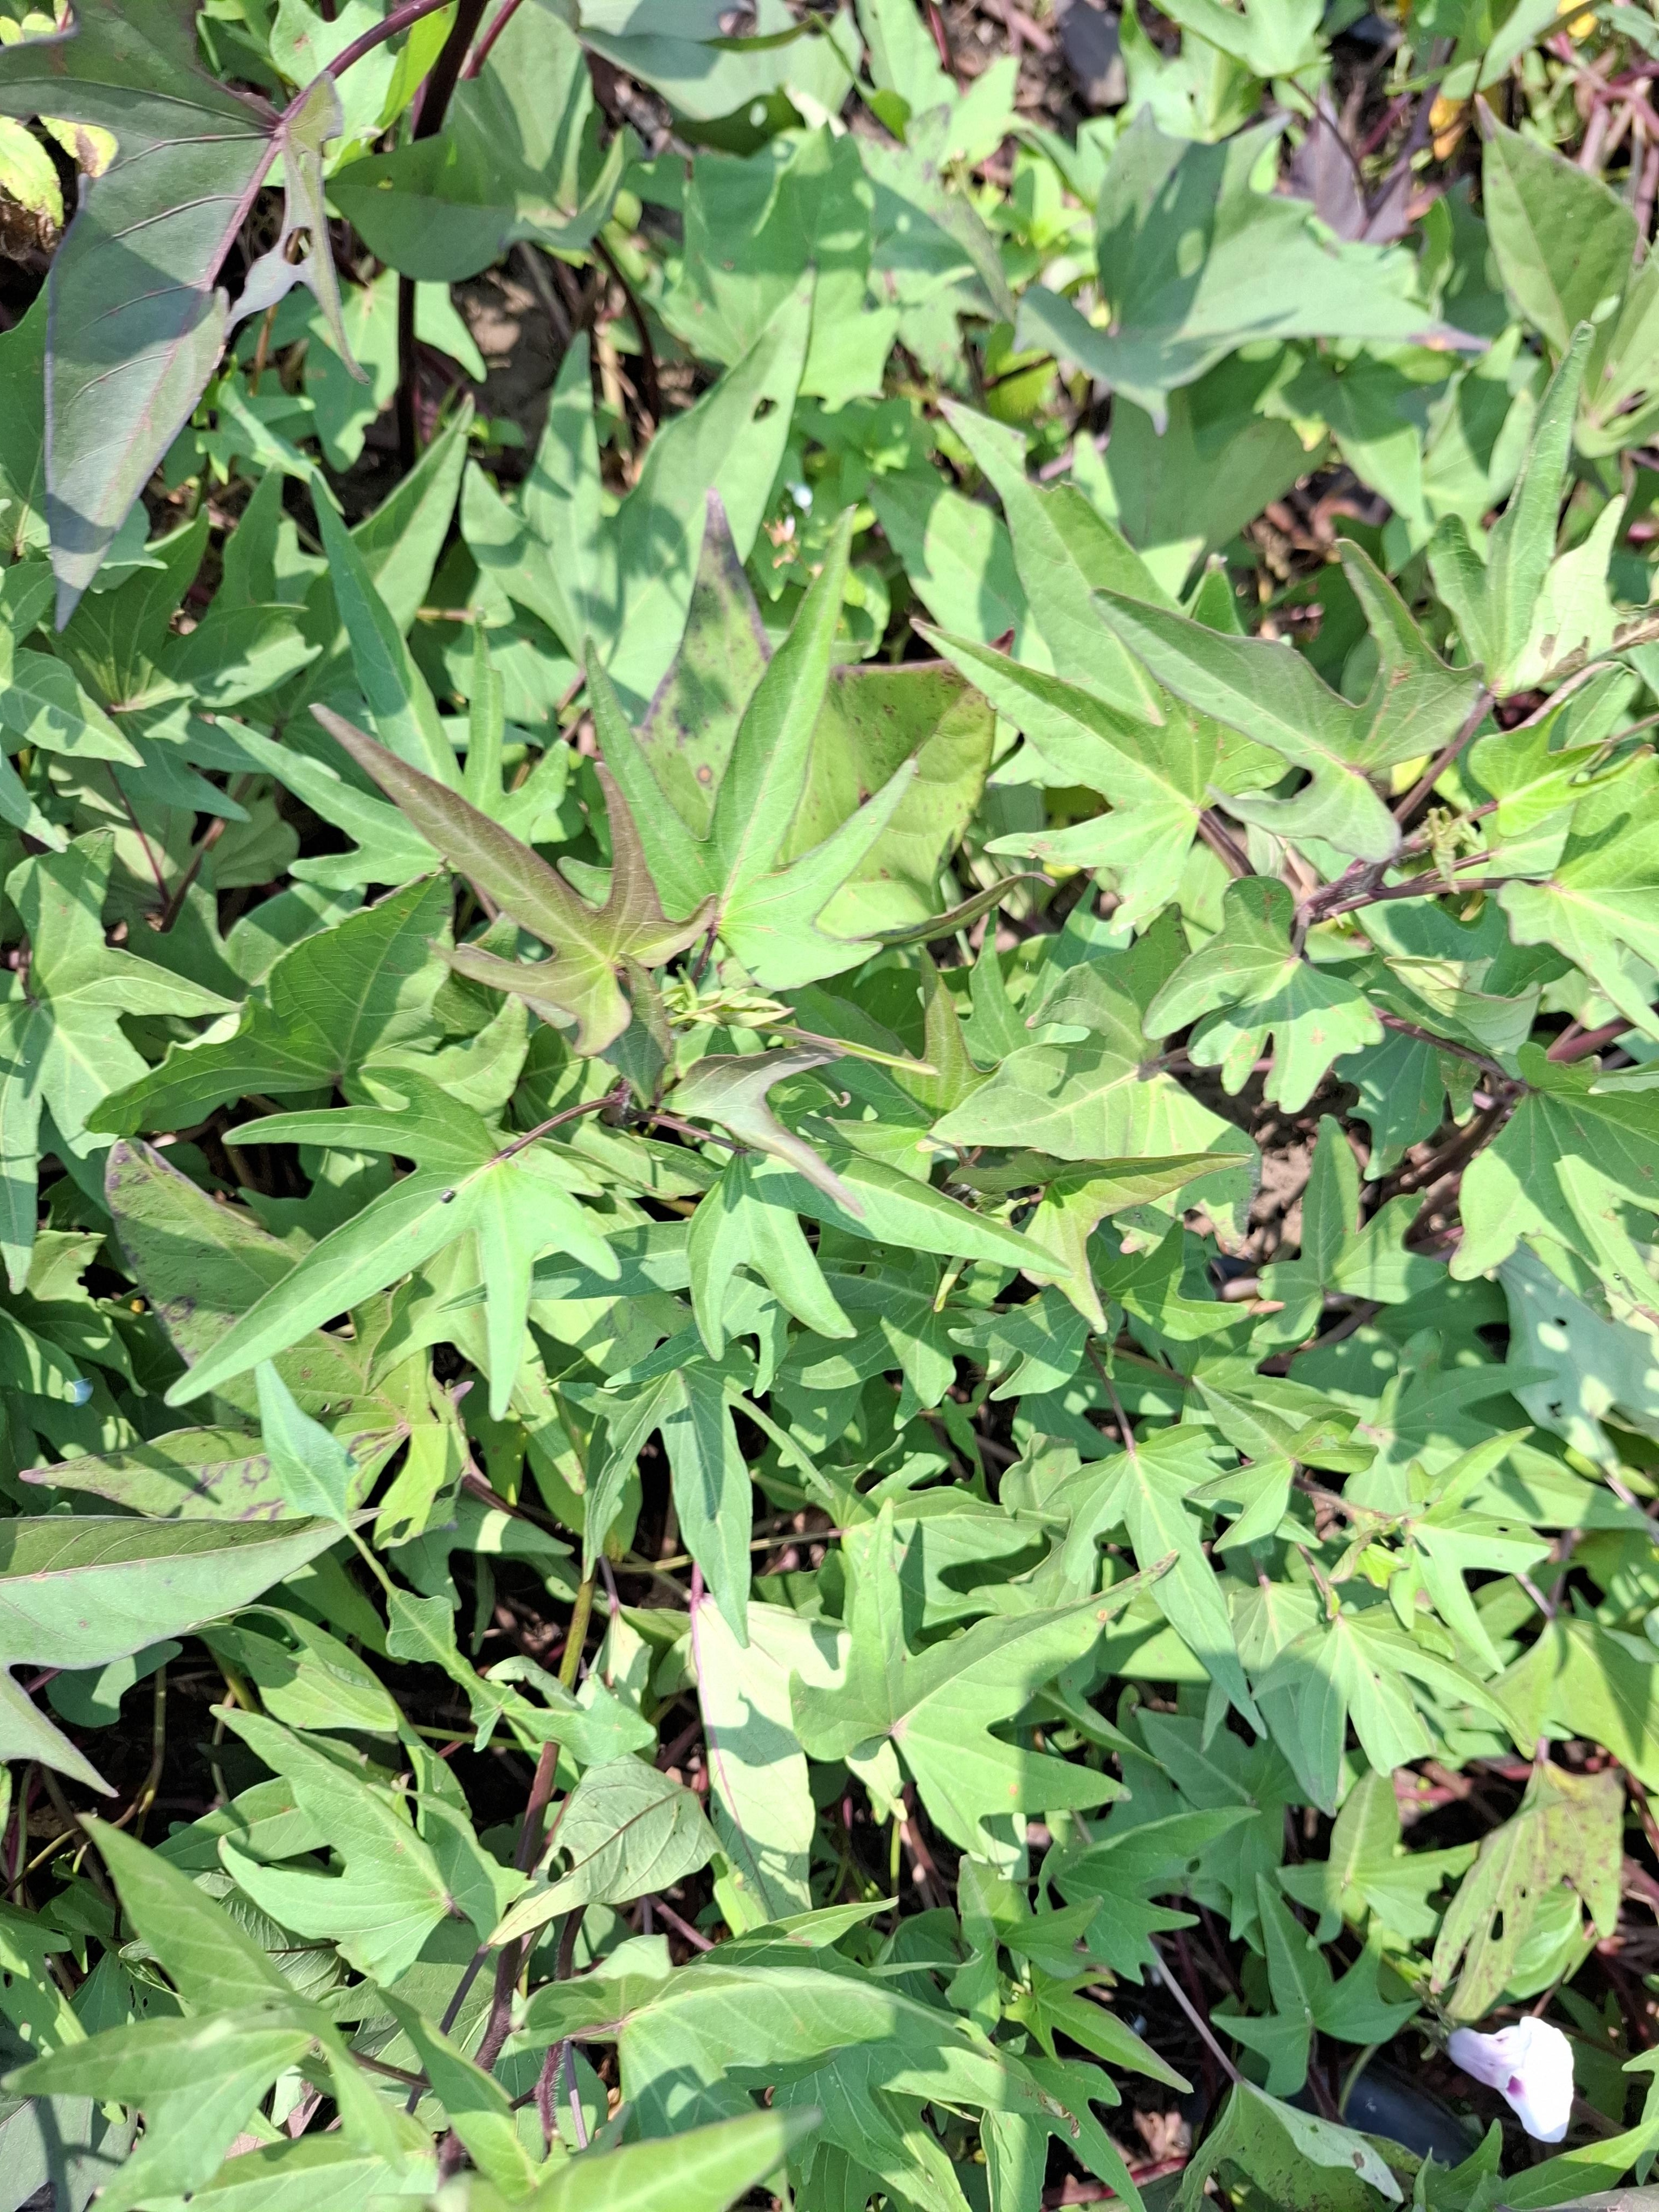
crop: sweet potato
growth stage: flowering
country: Tanzania
